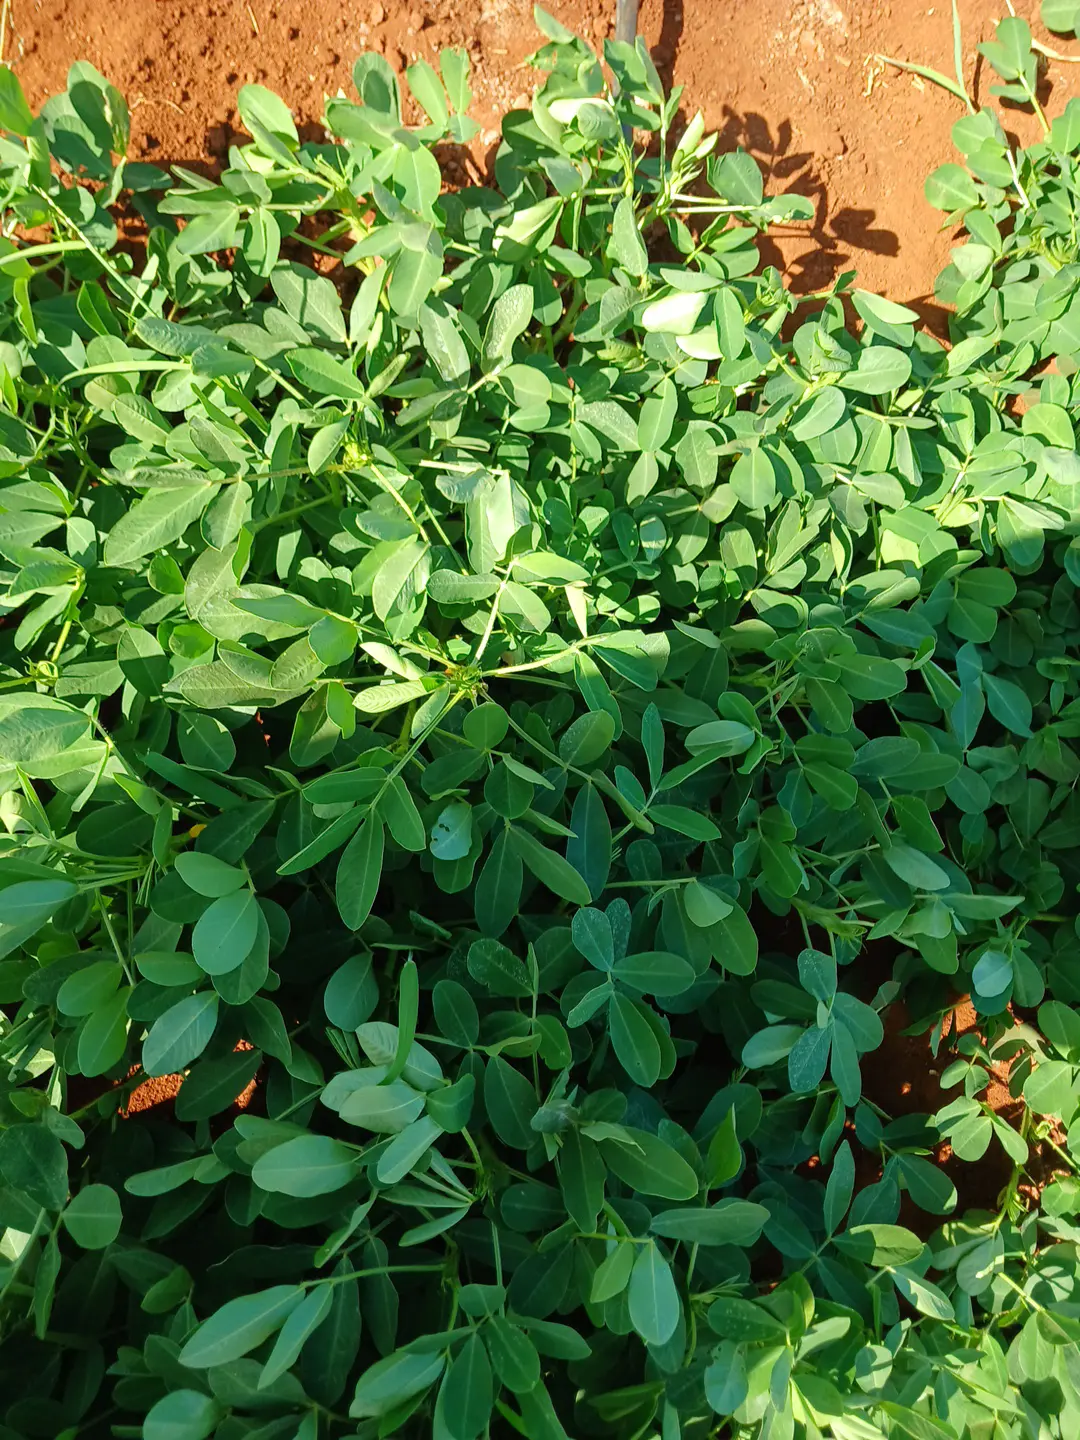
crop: groundnut
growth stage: flowering
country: Kenya
